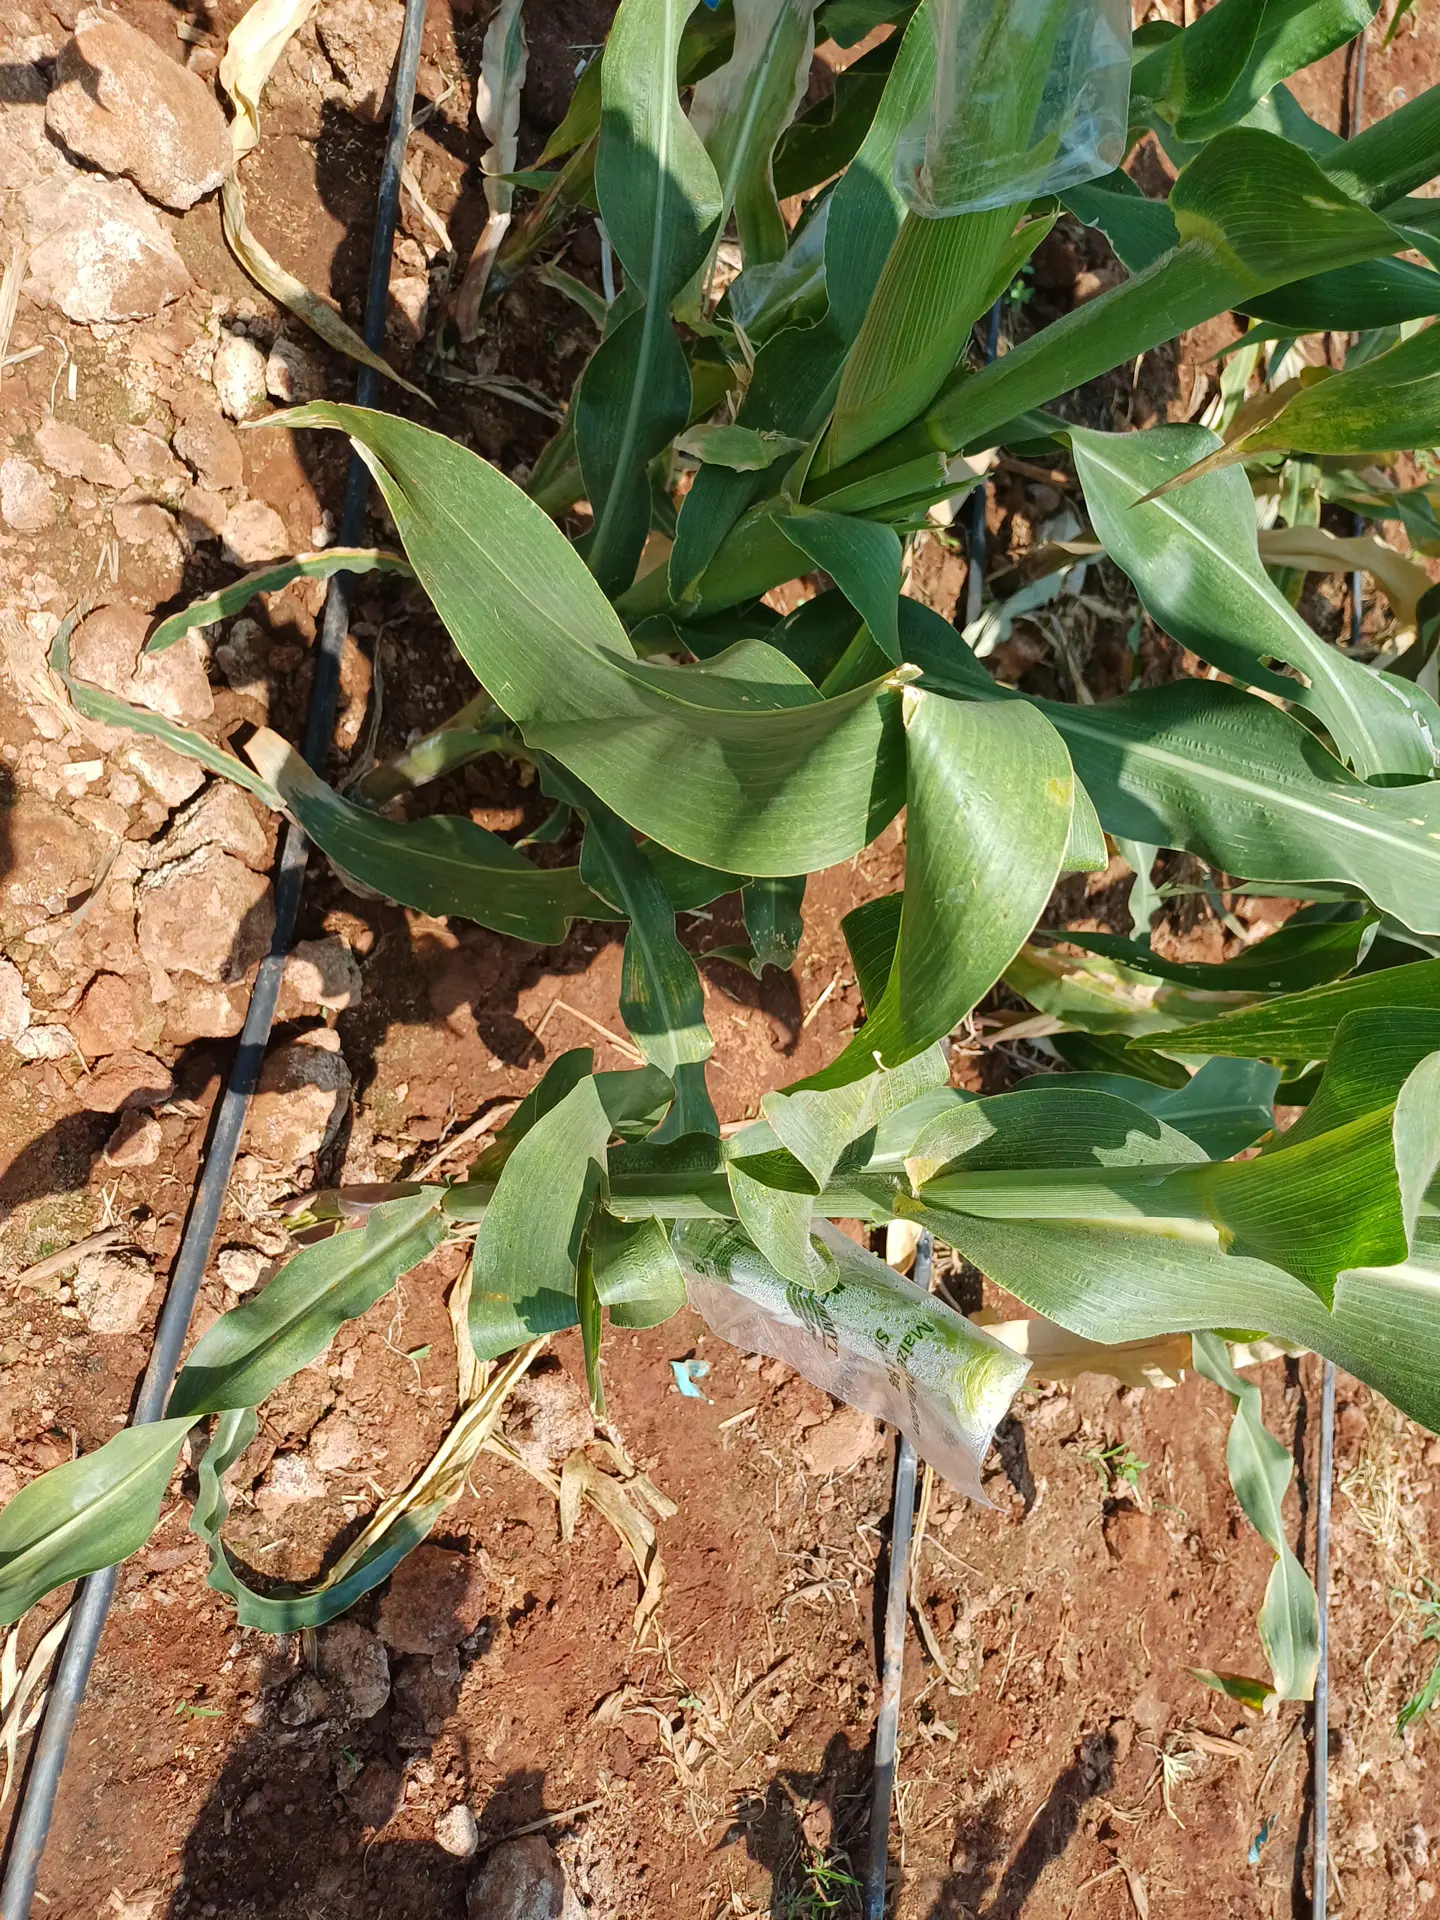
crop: maize
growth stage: flowering
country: Kenya
